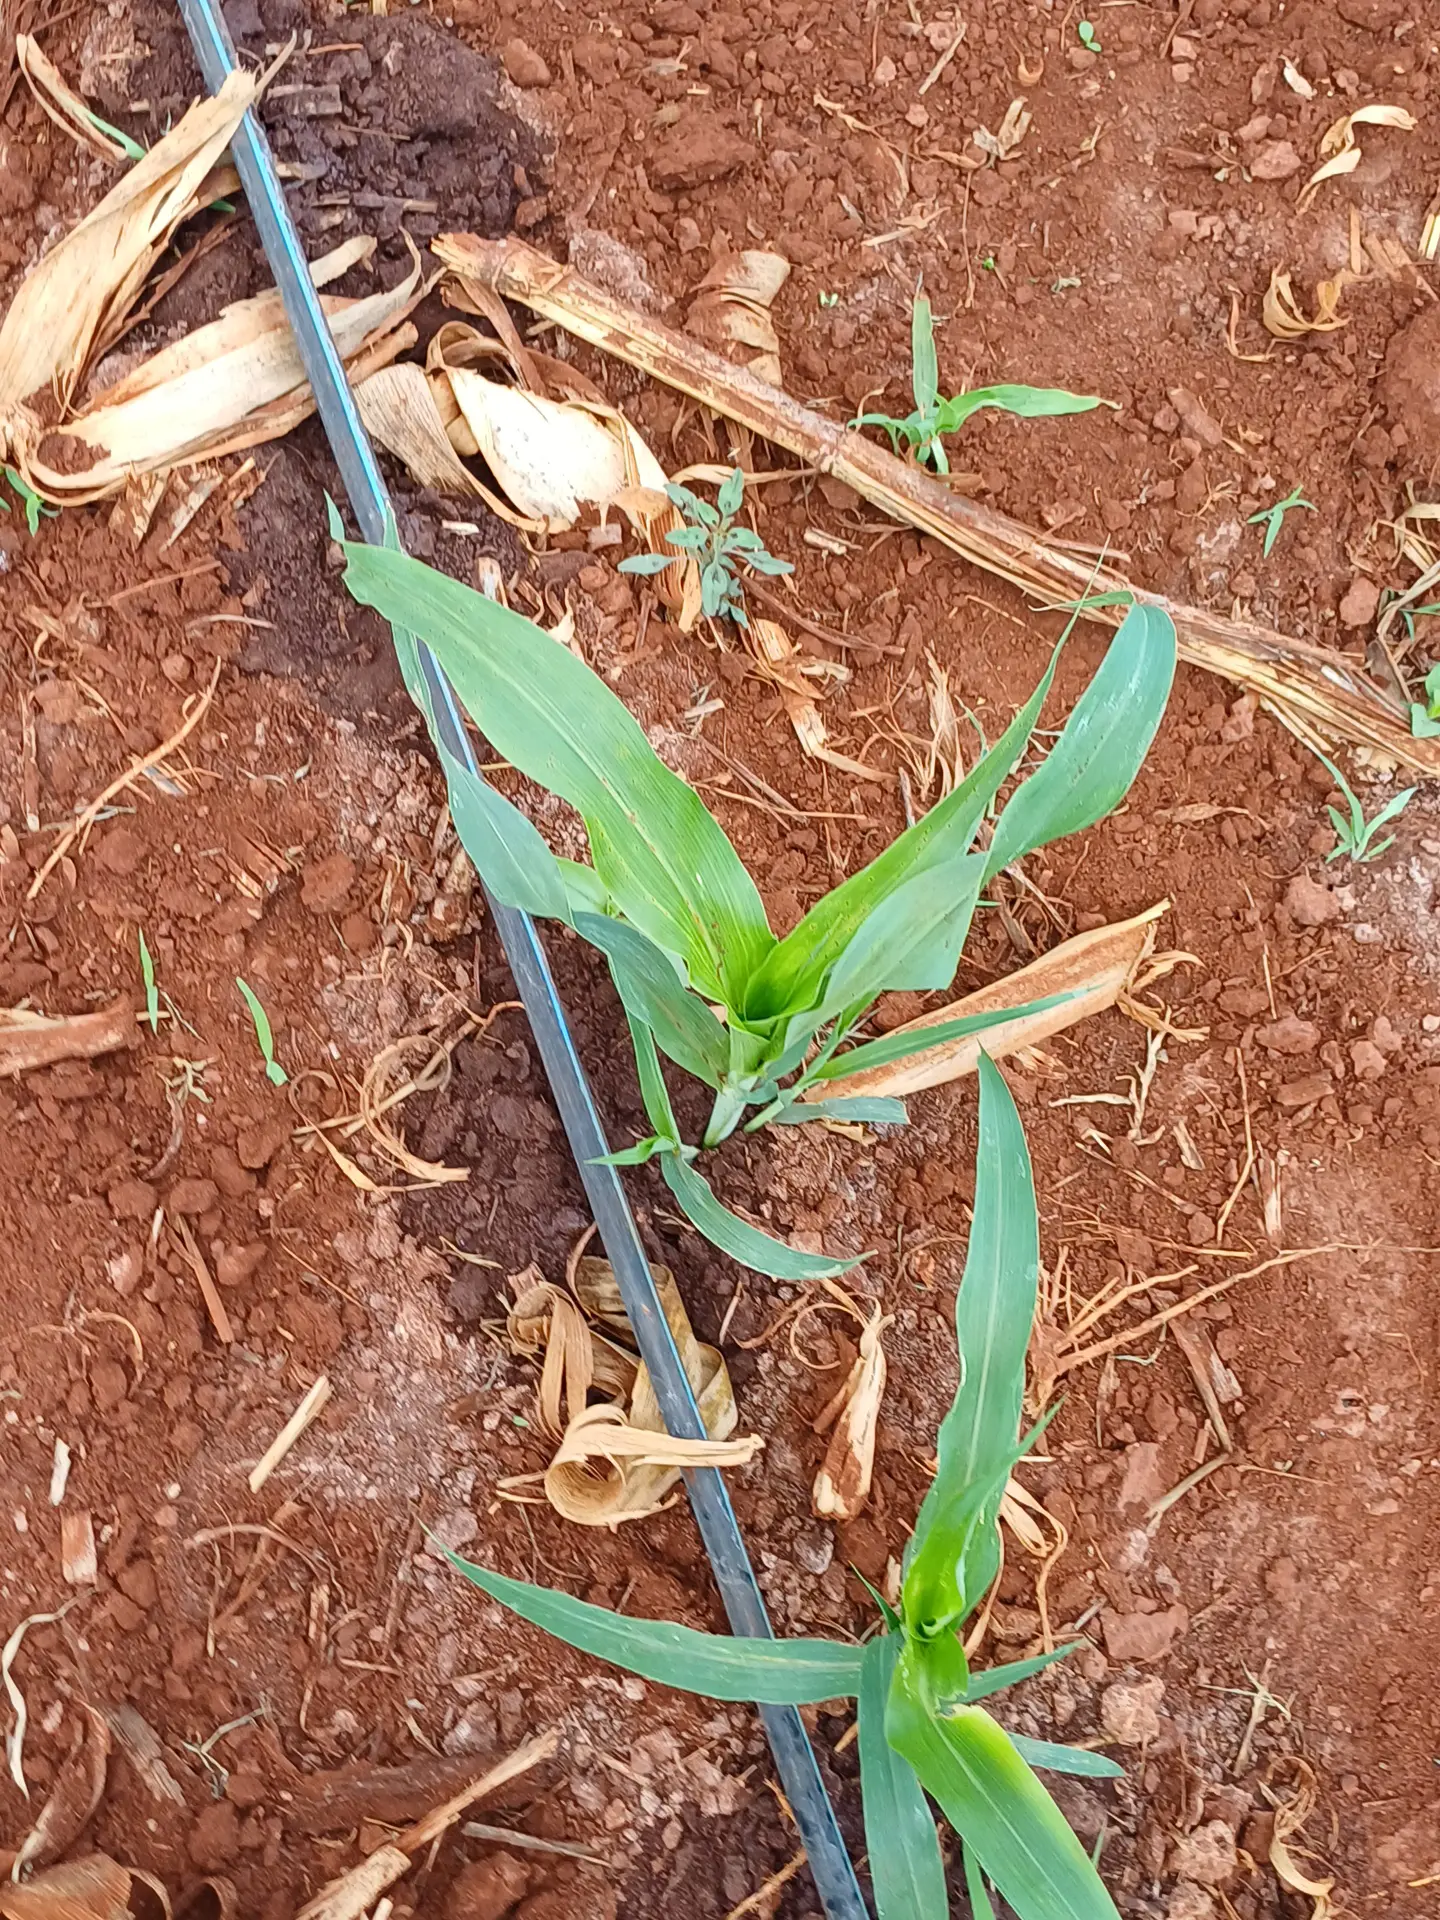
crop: sorghum
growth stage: vegetative
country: Kenya
